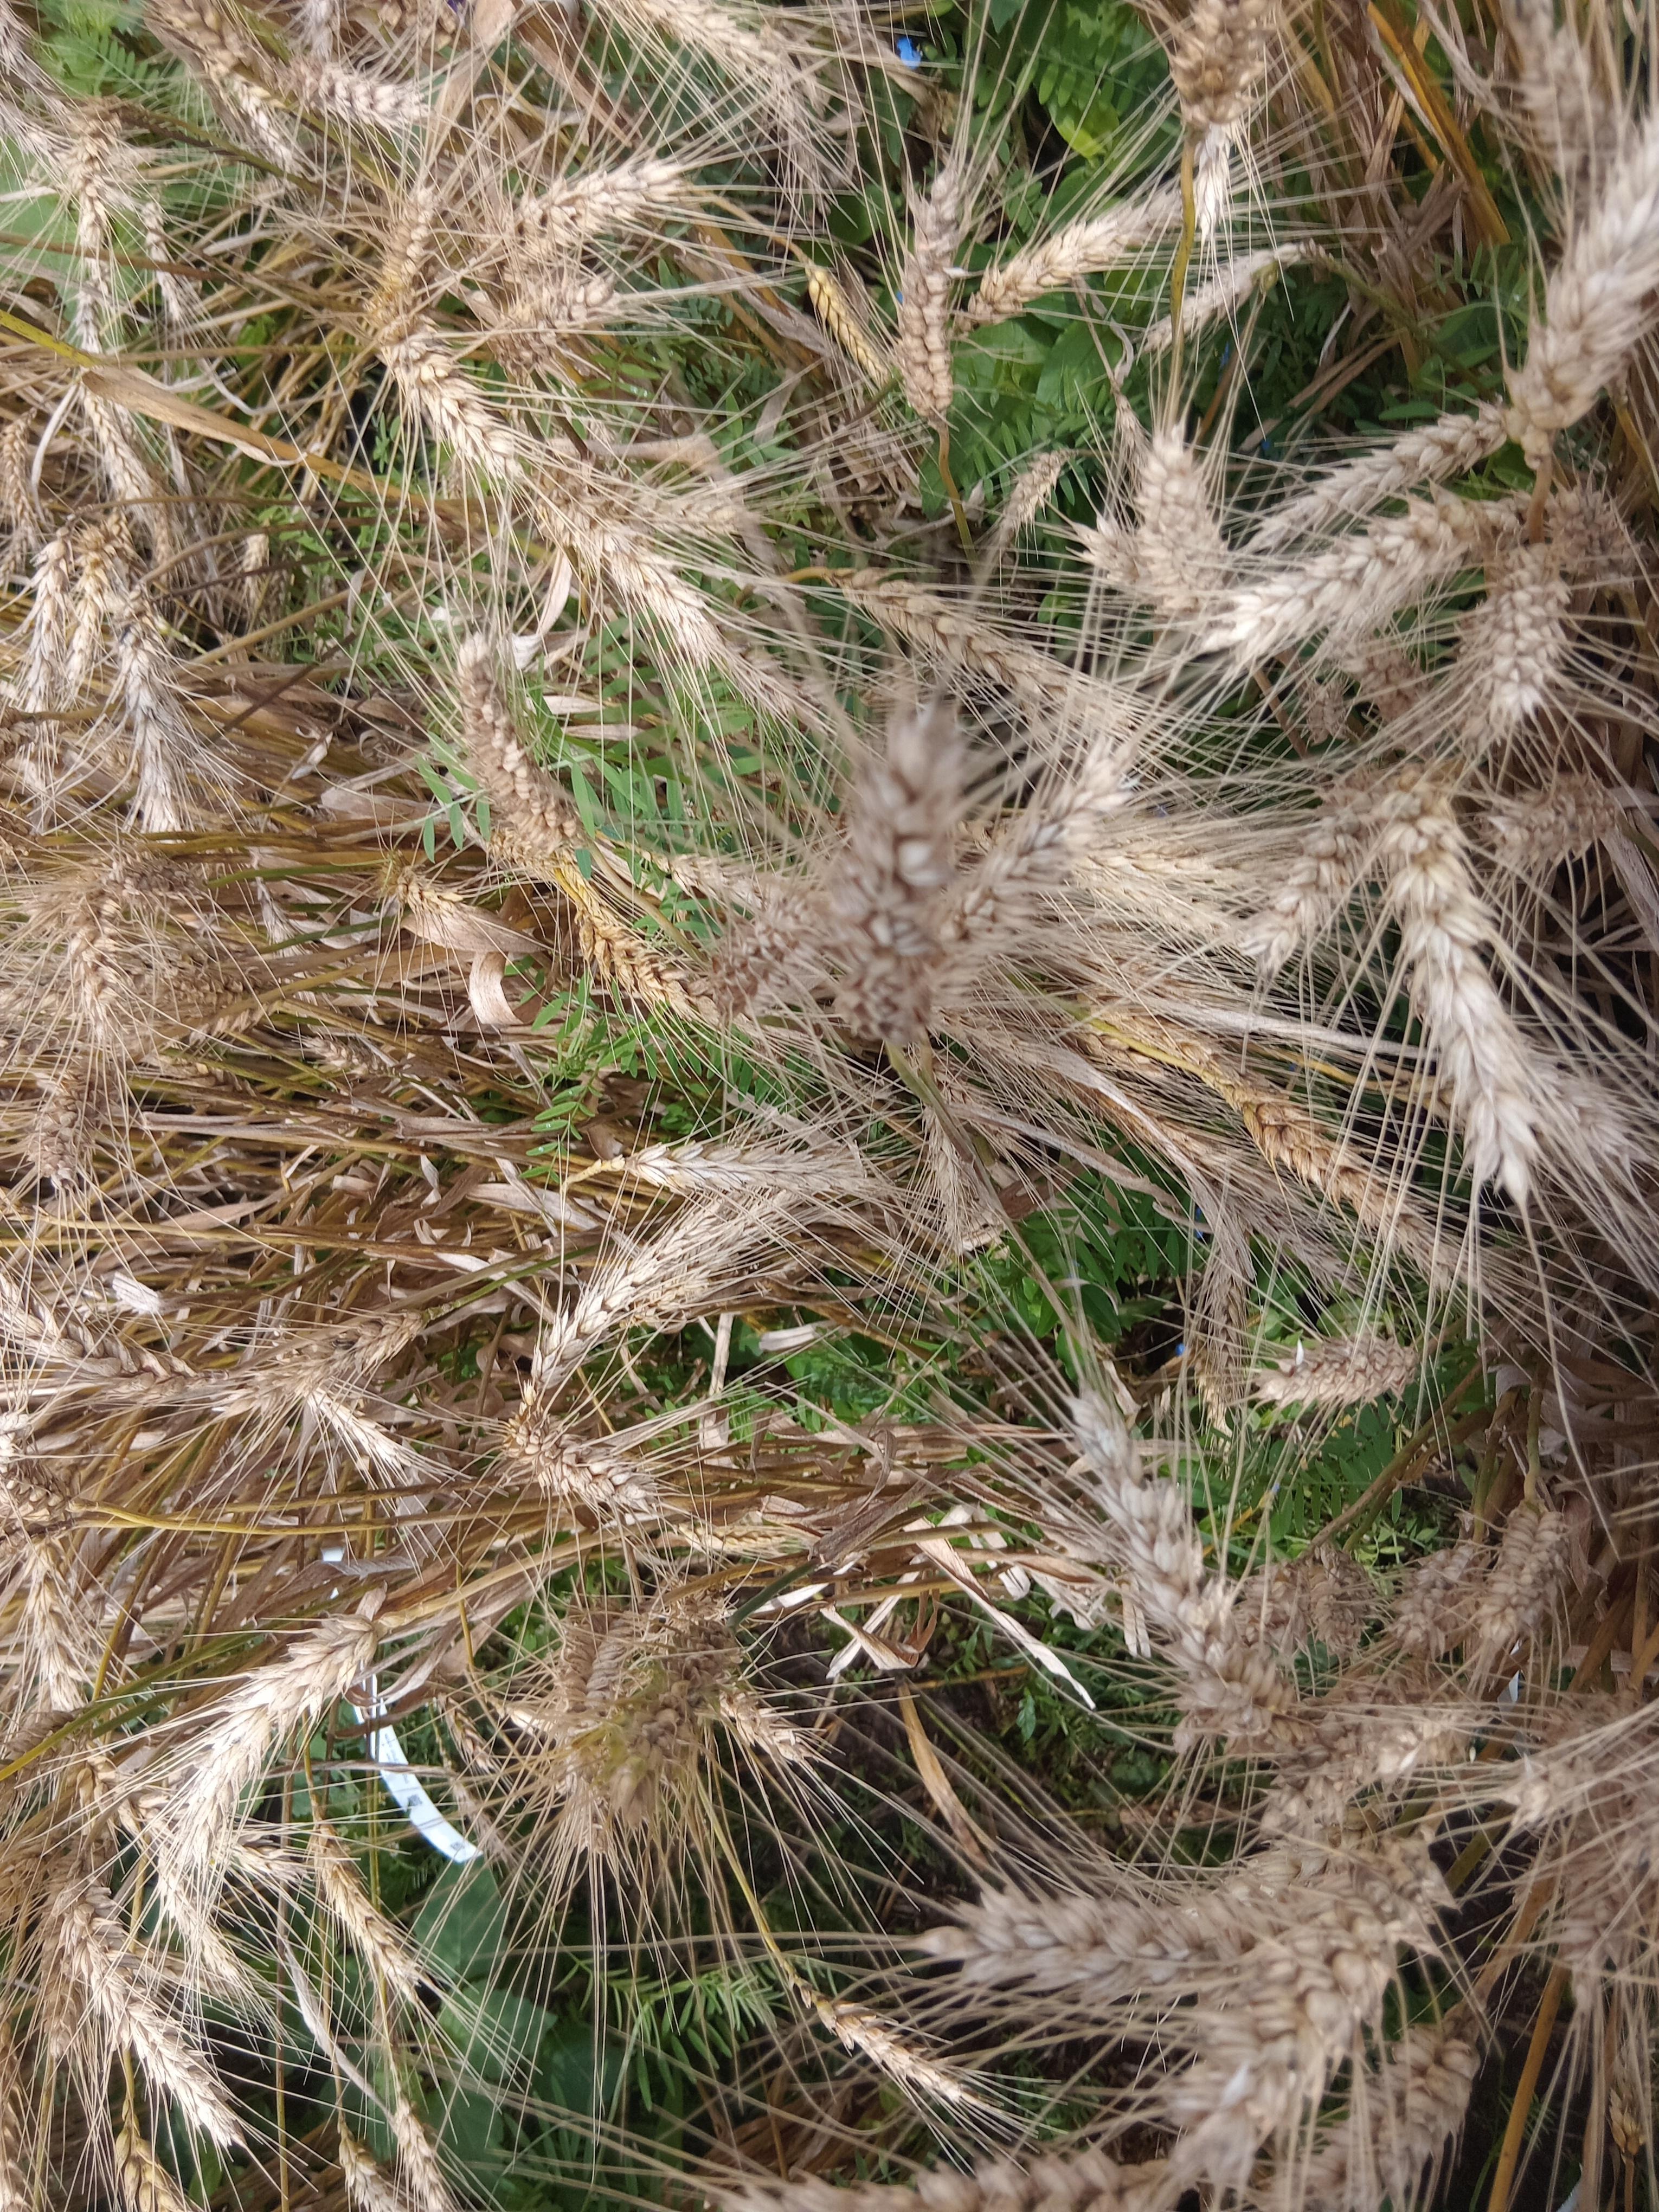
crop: wheat
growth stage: maturity
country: Kenya
